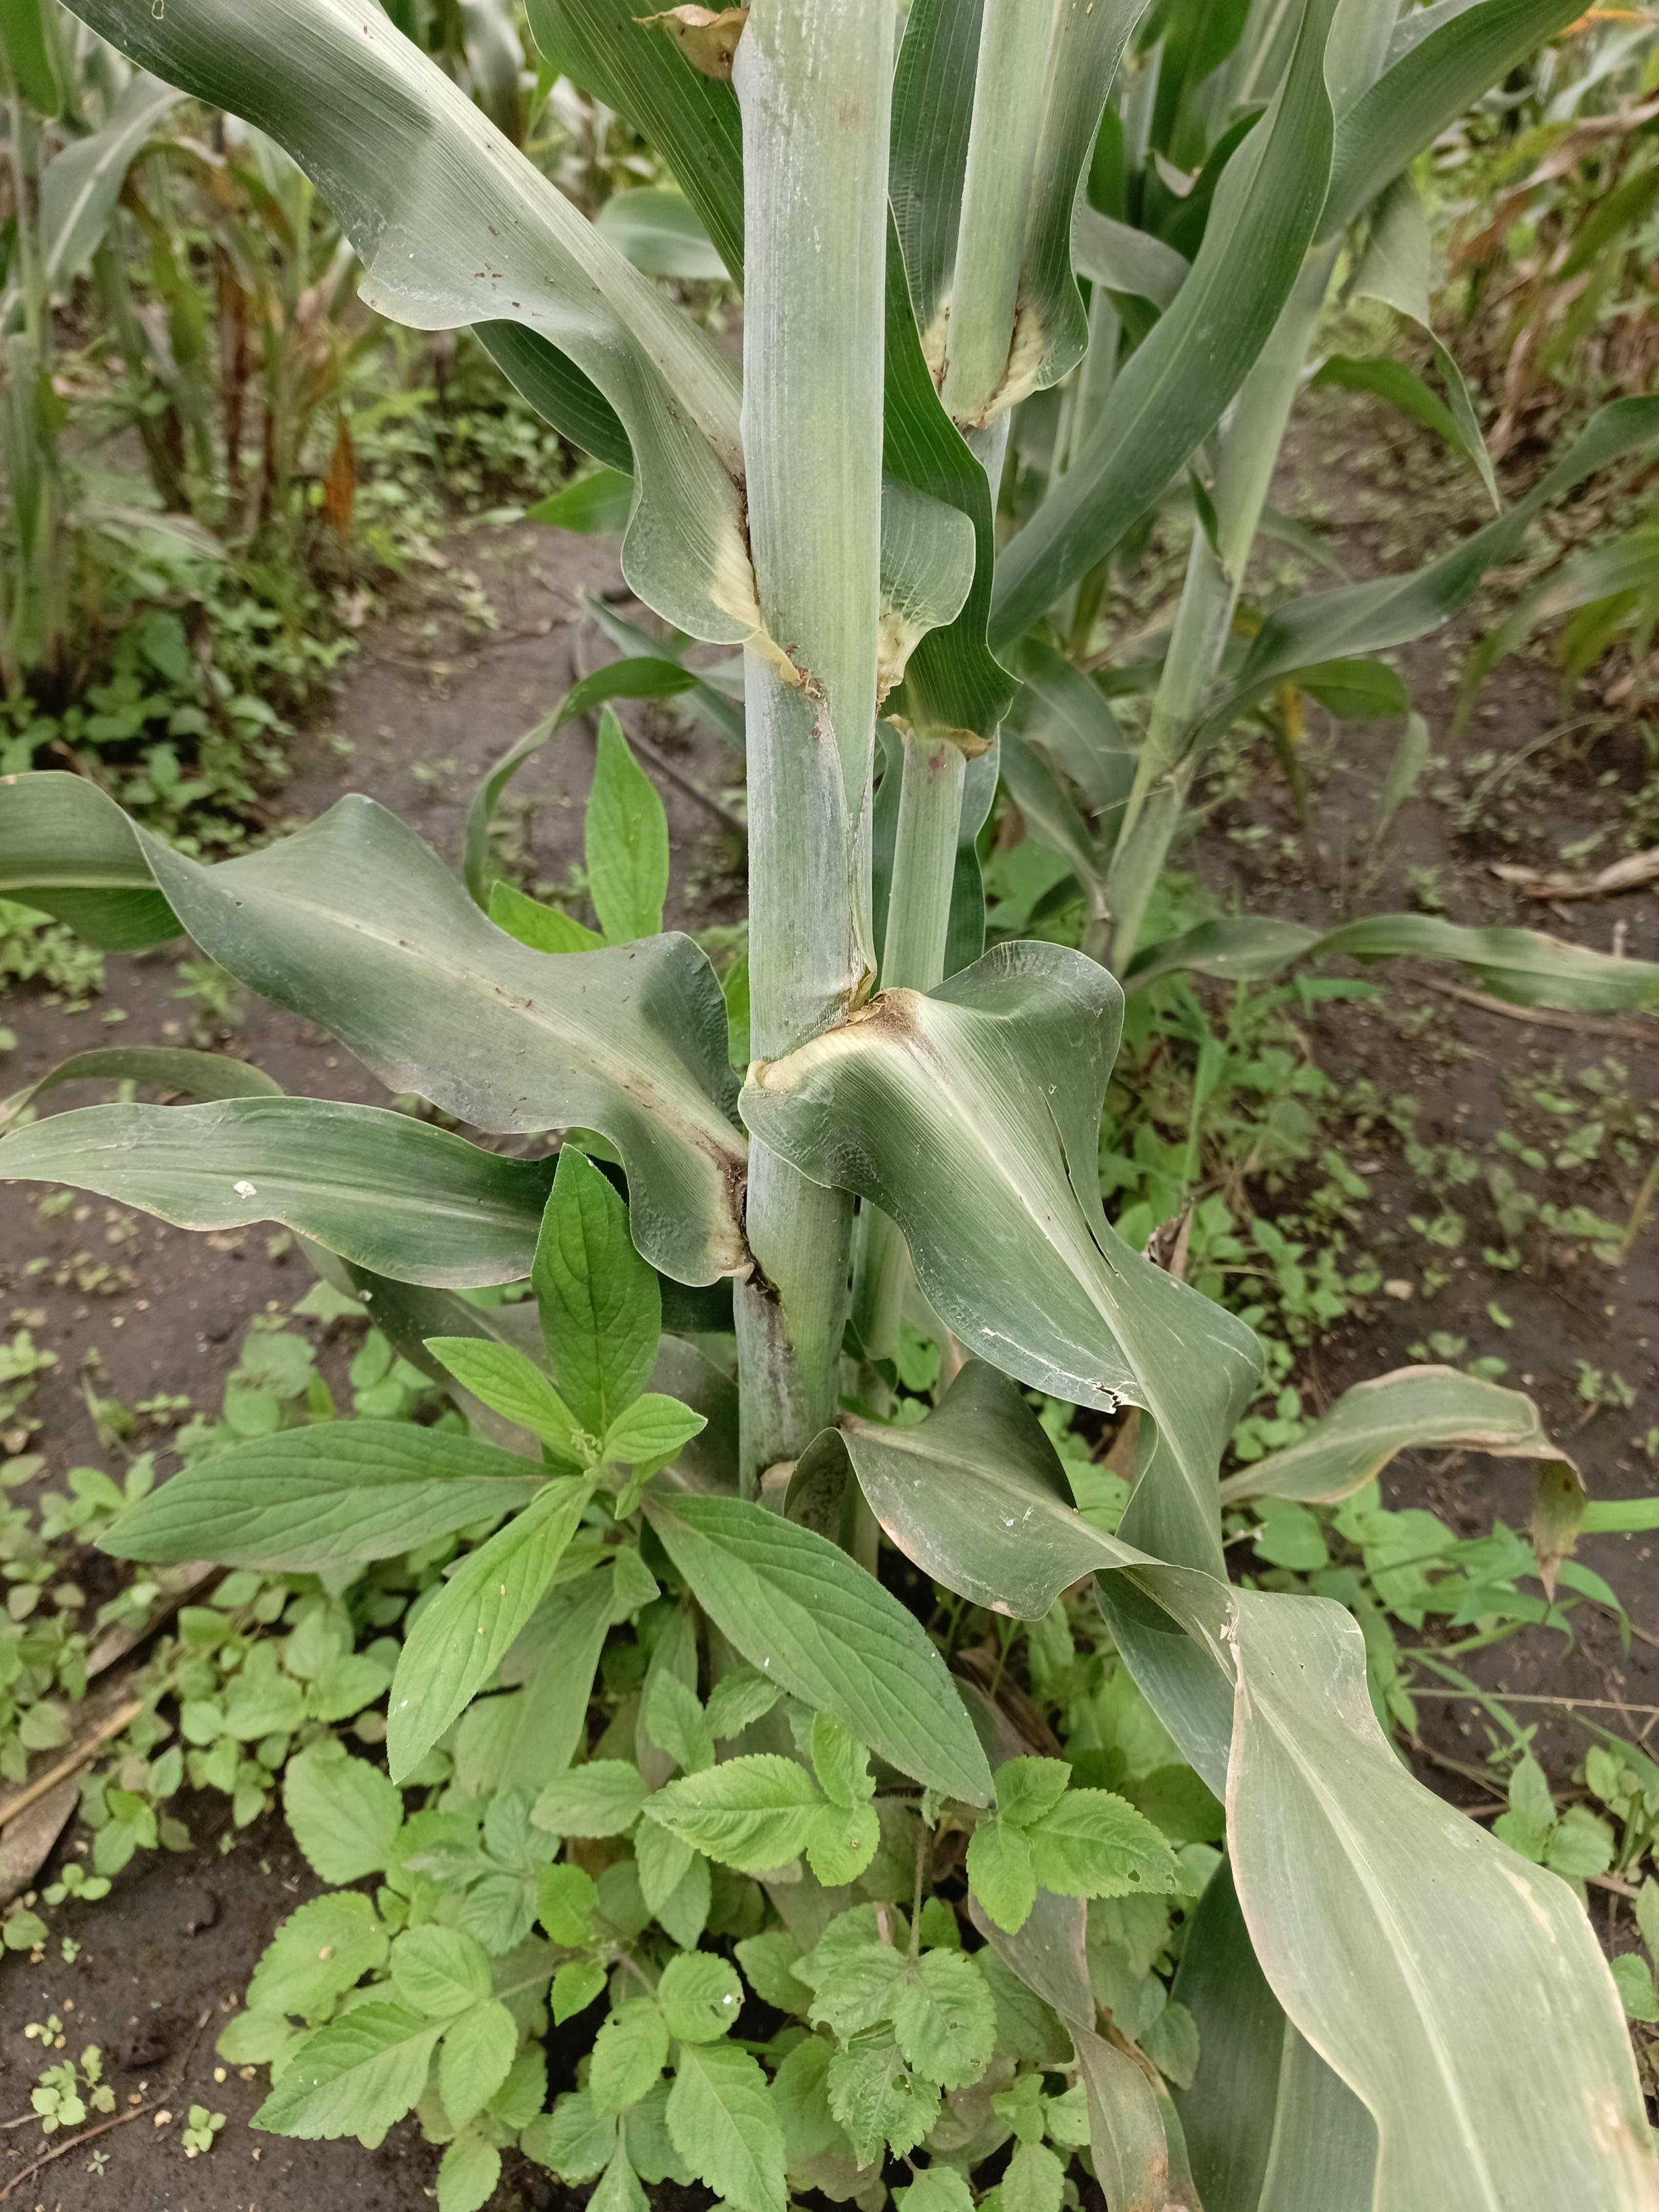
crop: sorghum
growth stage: filling grain
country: Tanzania
